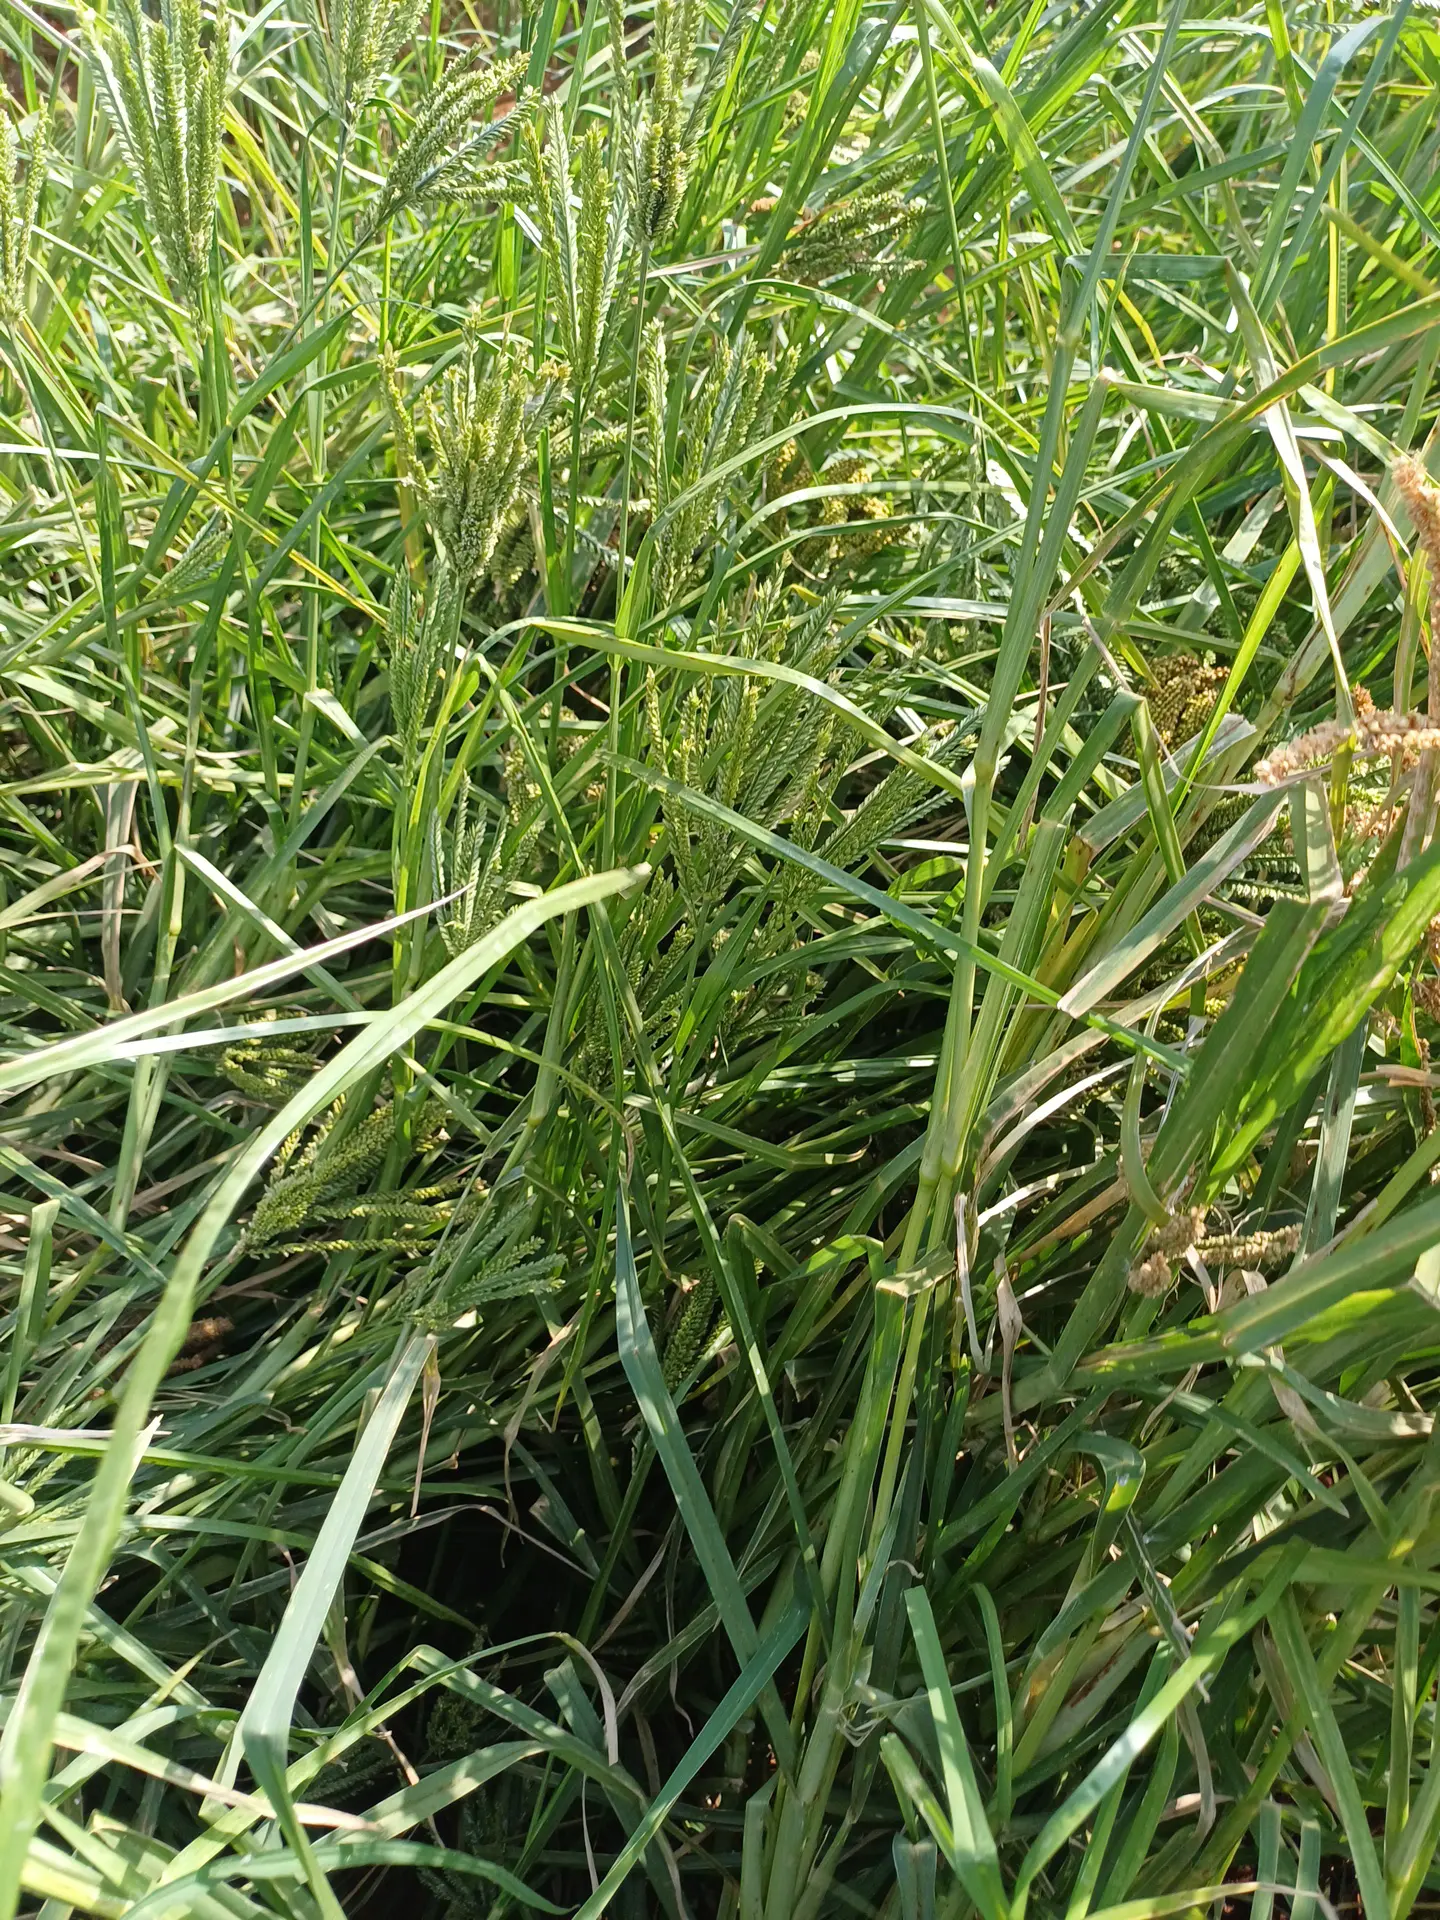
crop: finger millet
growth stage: filling grain
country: Kenya
